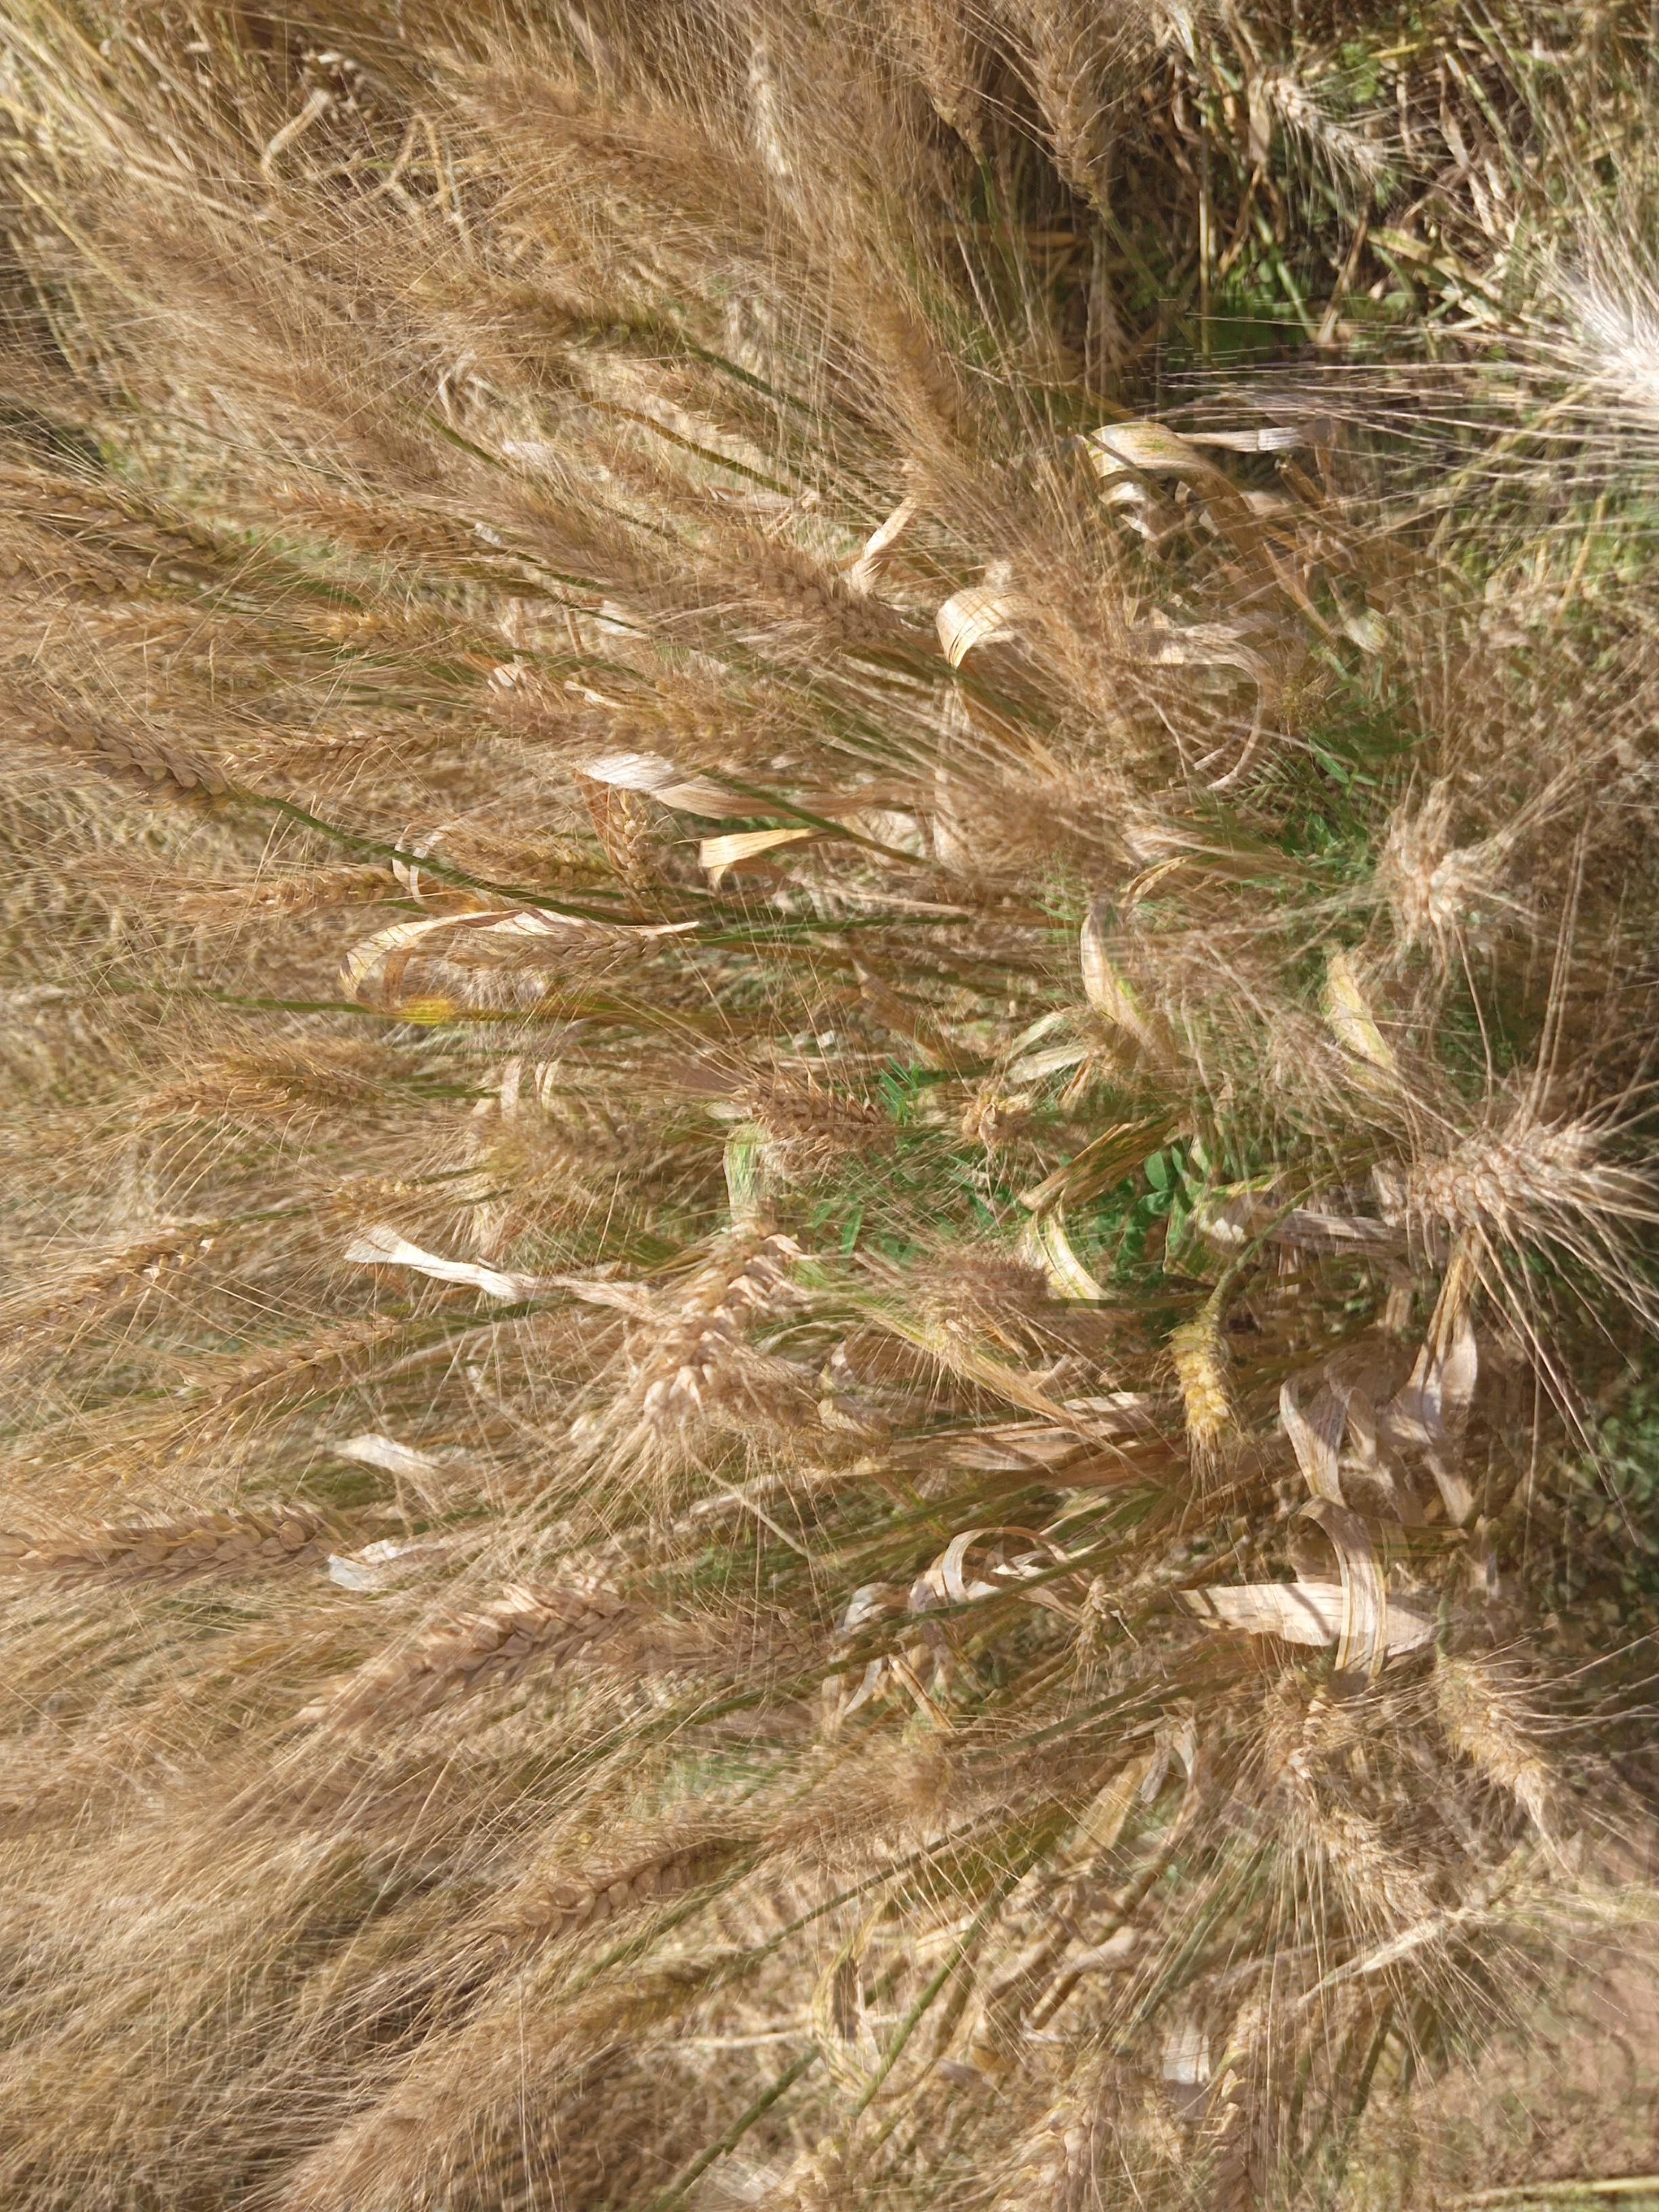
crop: wheat
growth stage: maturity
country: Kenya
